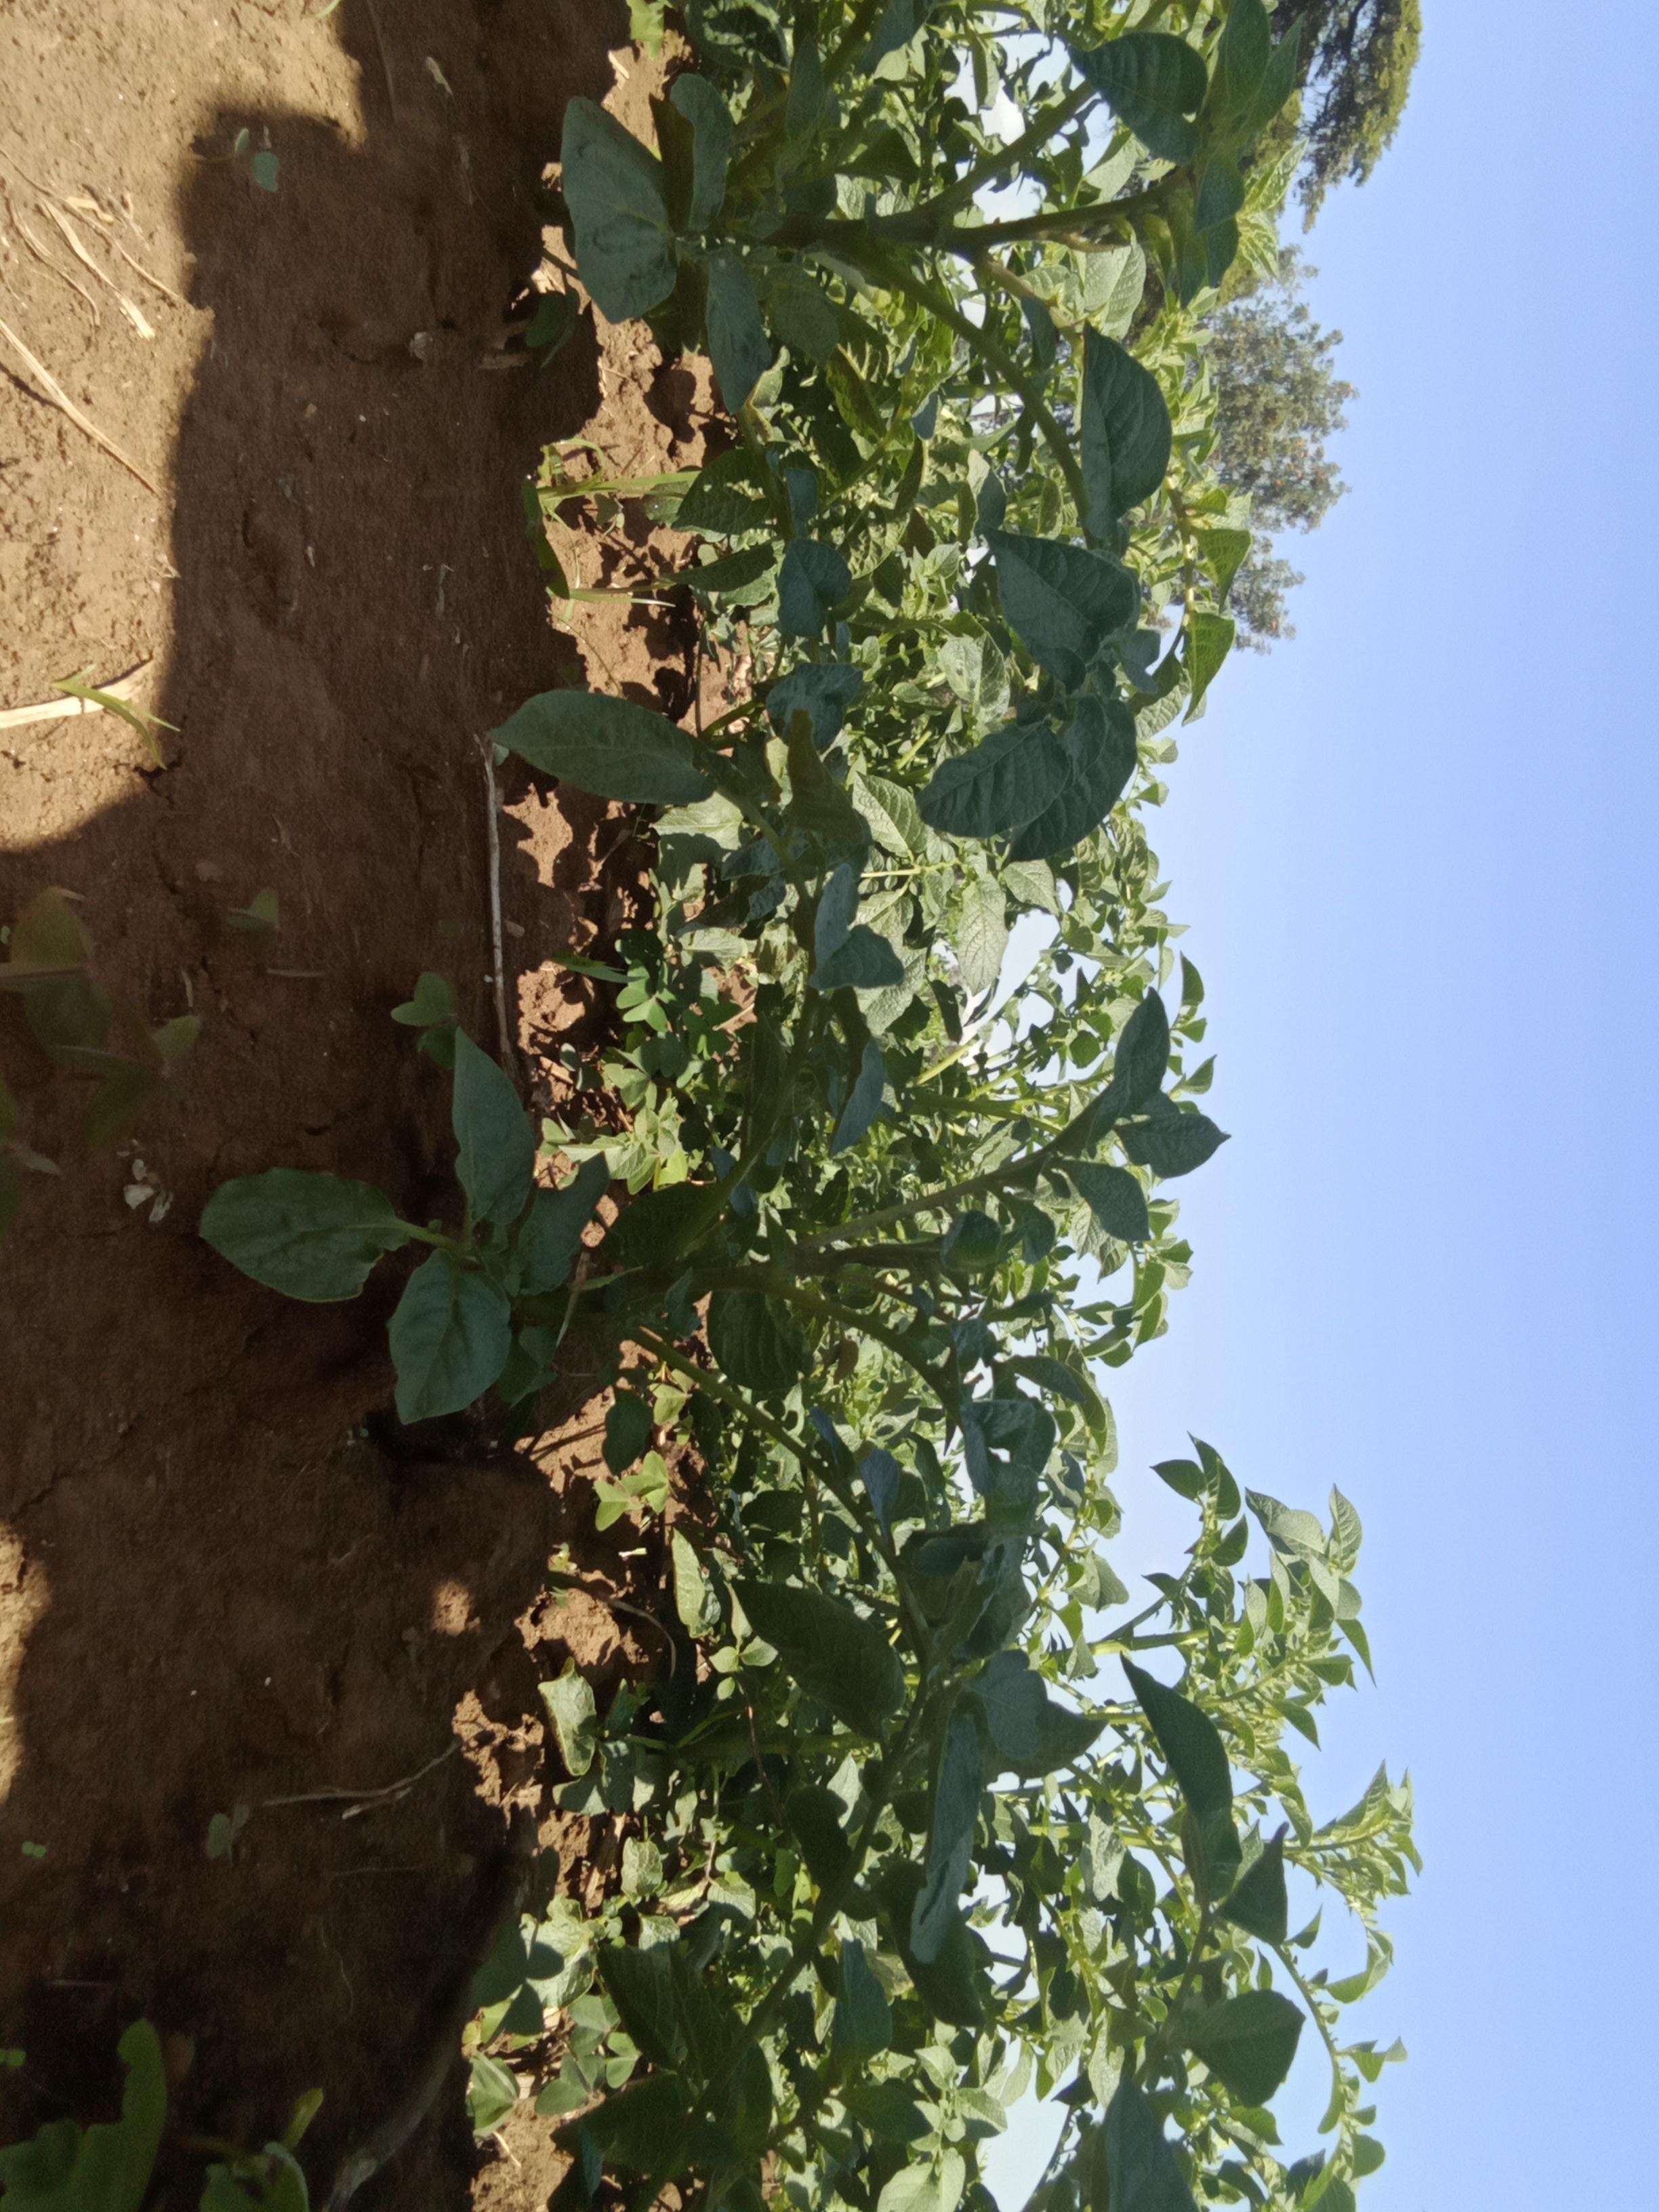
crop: potato
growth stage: vegetative
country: Kenya
